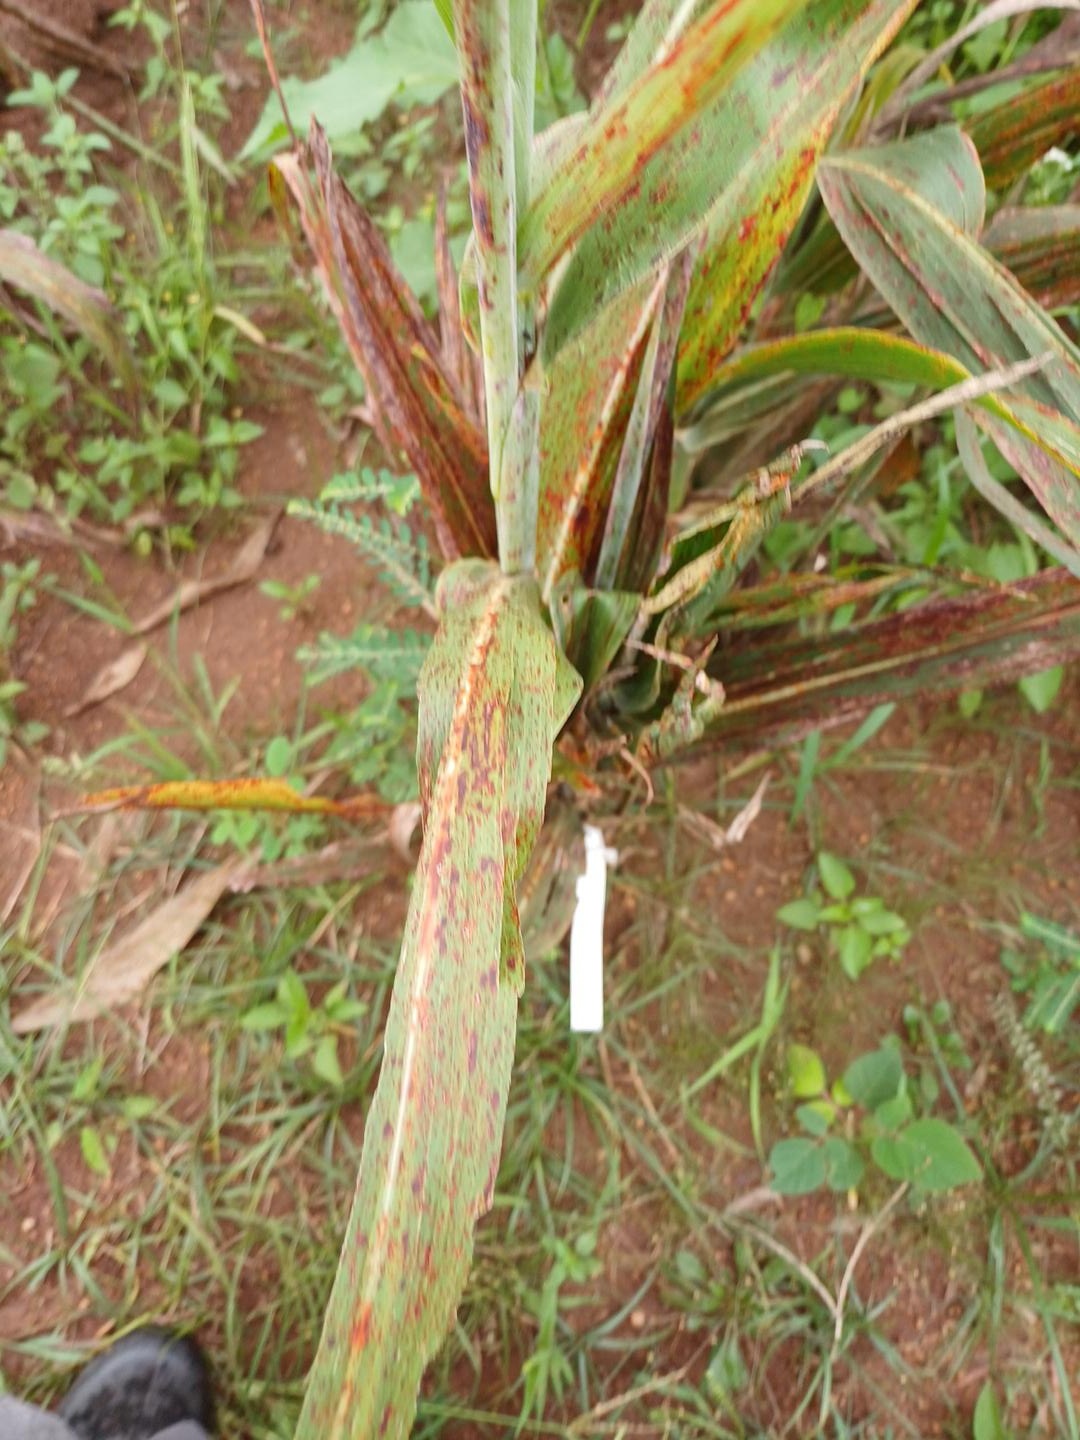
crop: sorghum
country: Kenya
